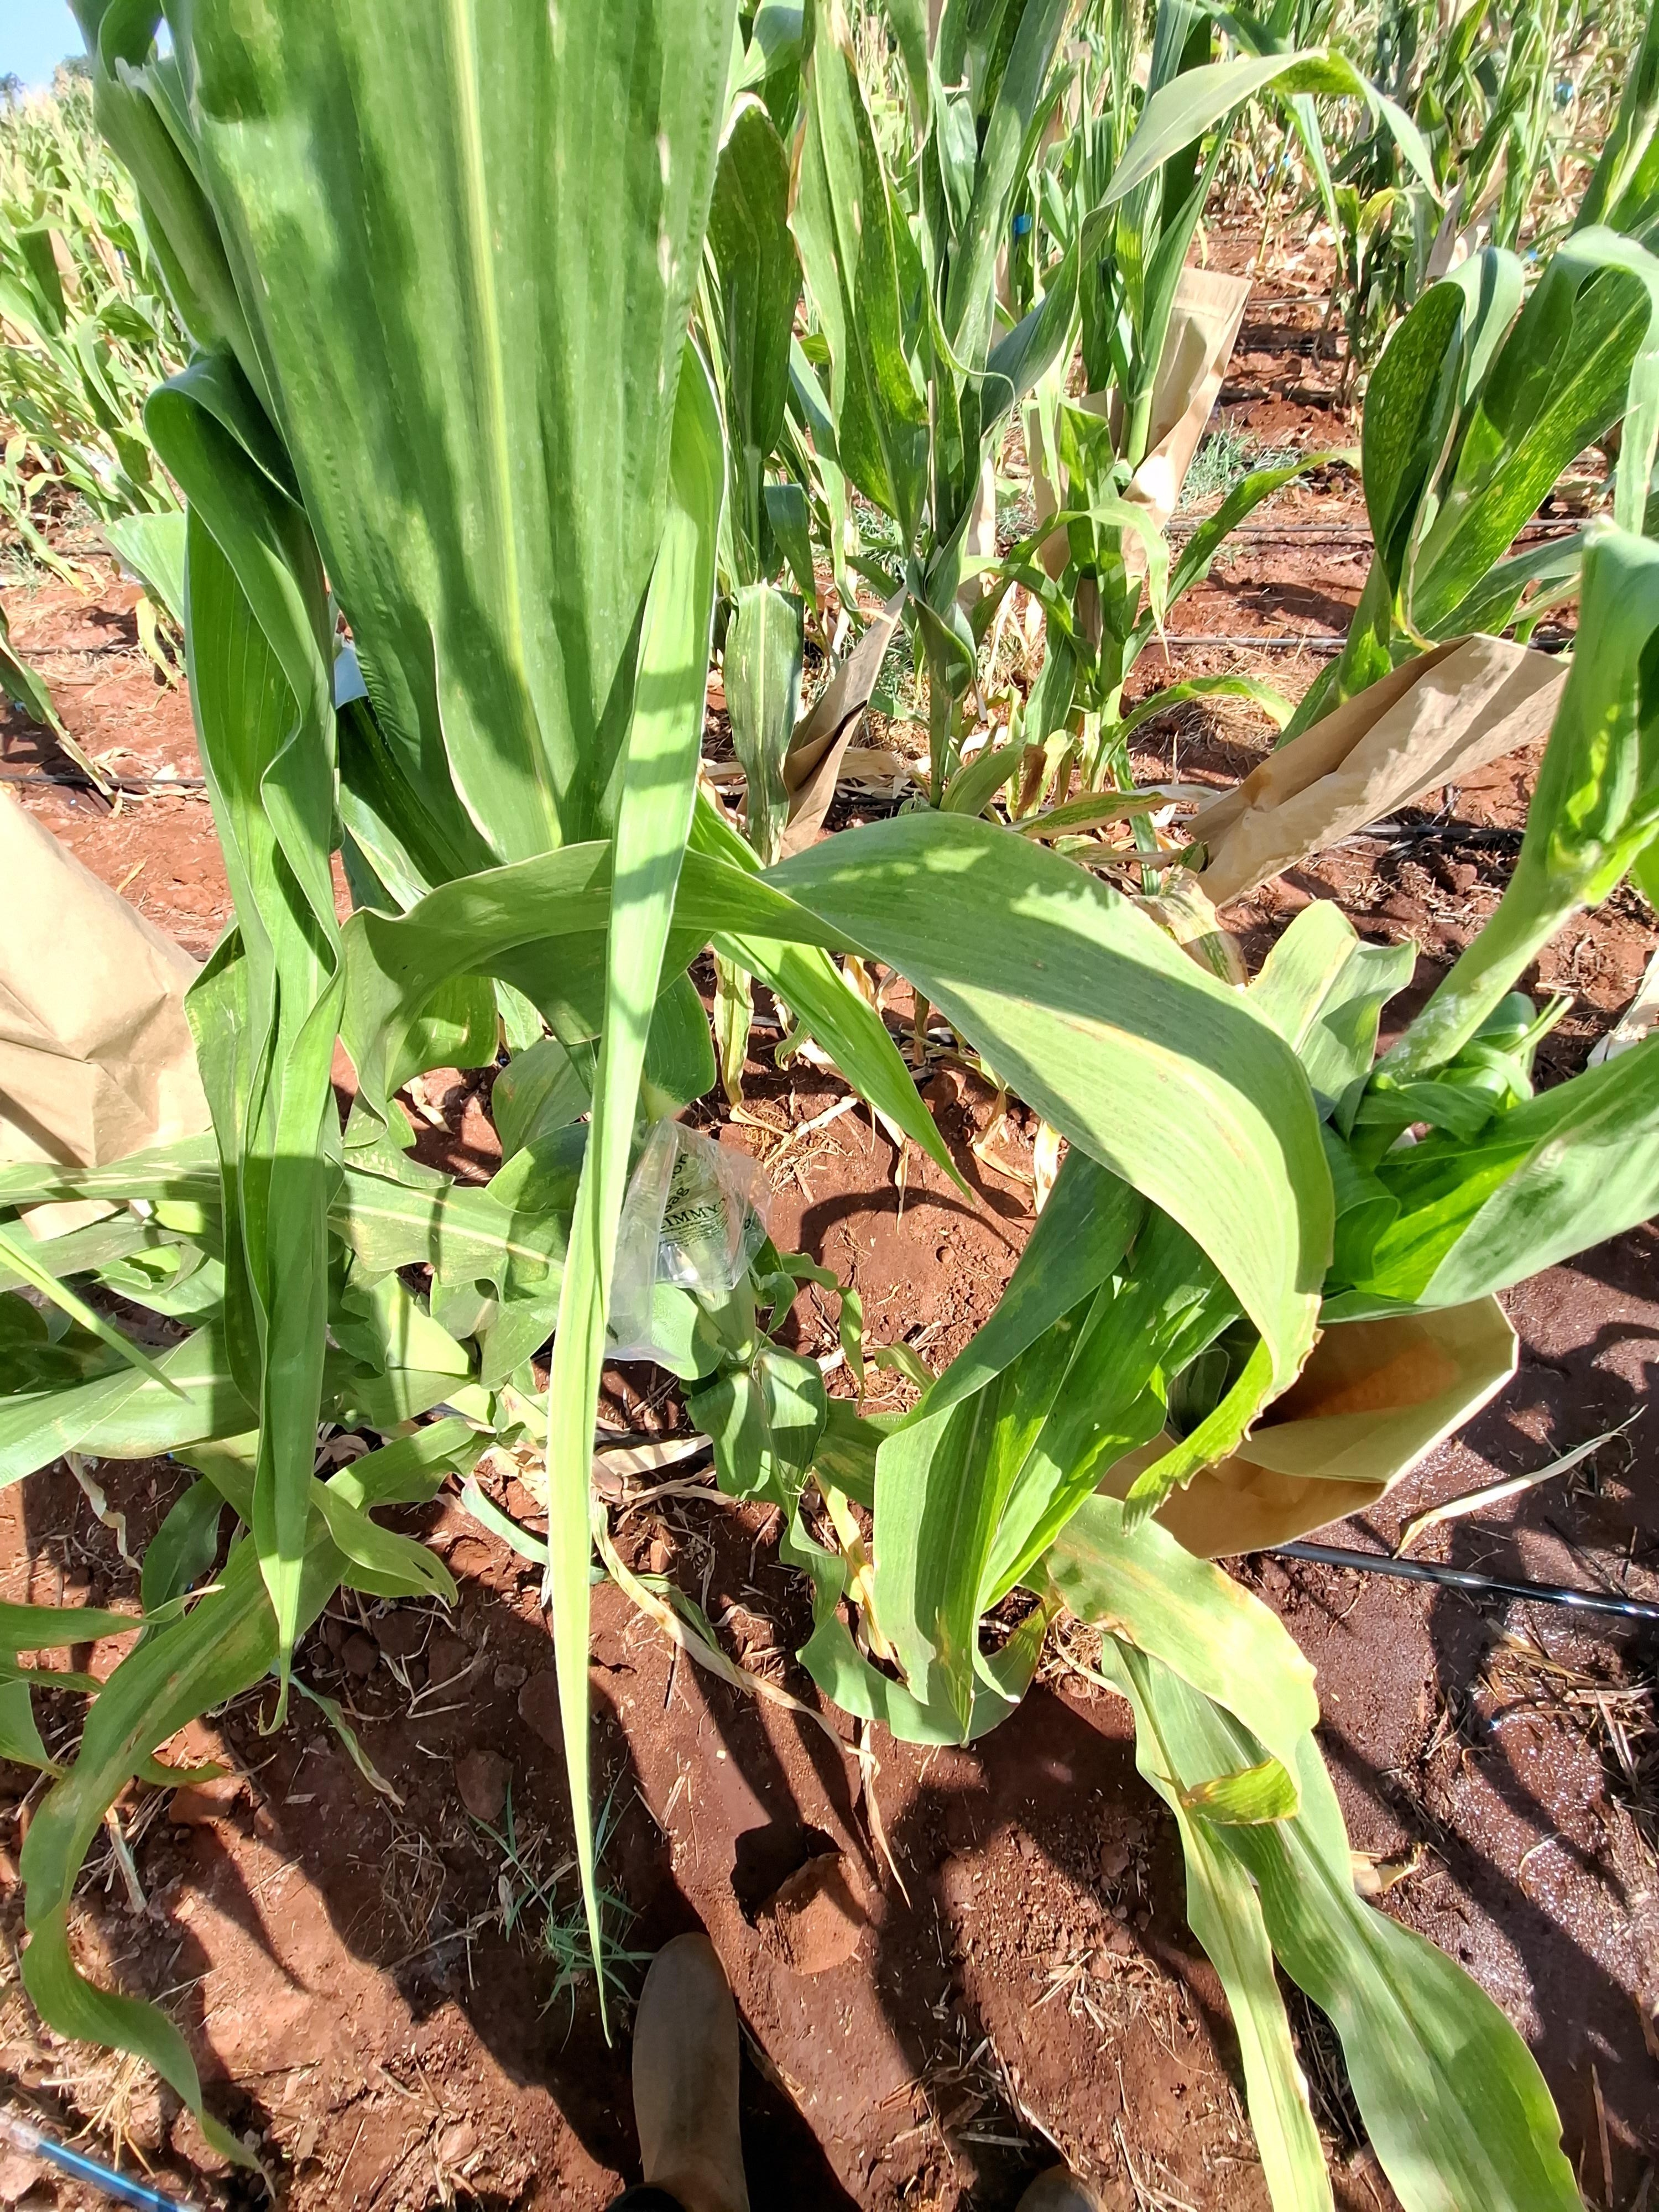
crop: maize
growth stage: flowering
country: Kenya
